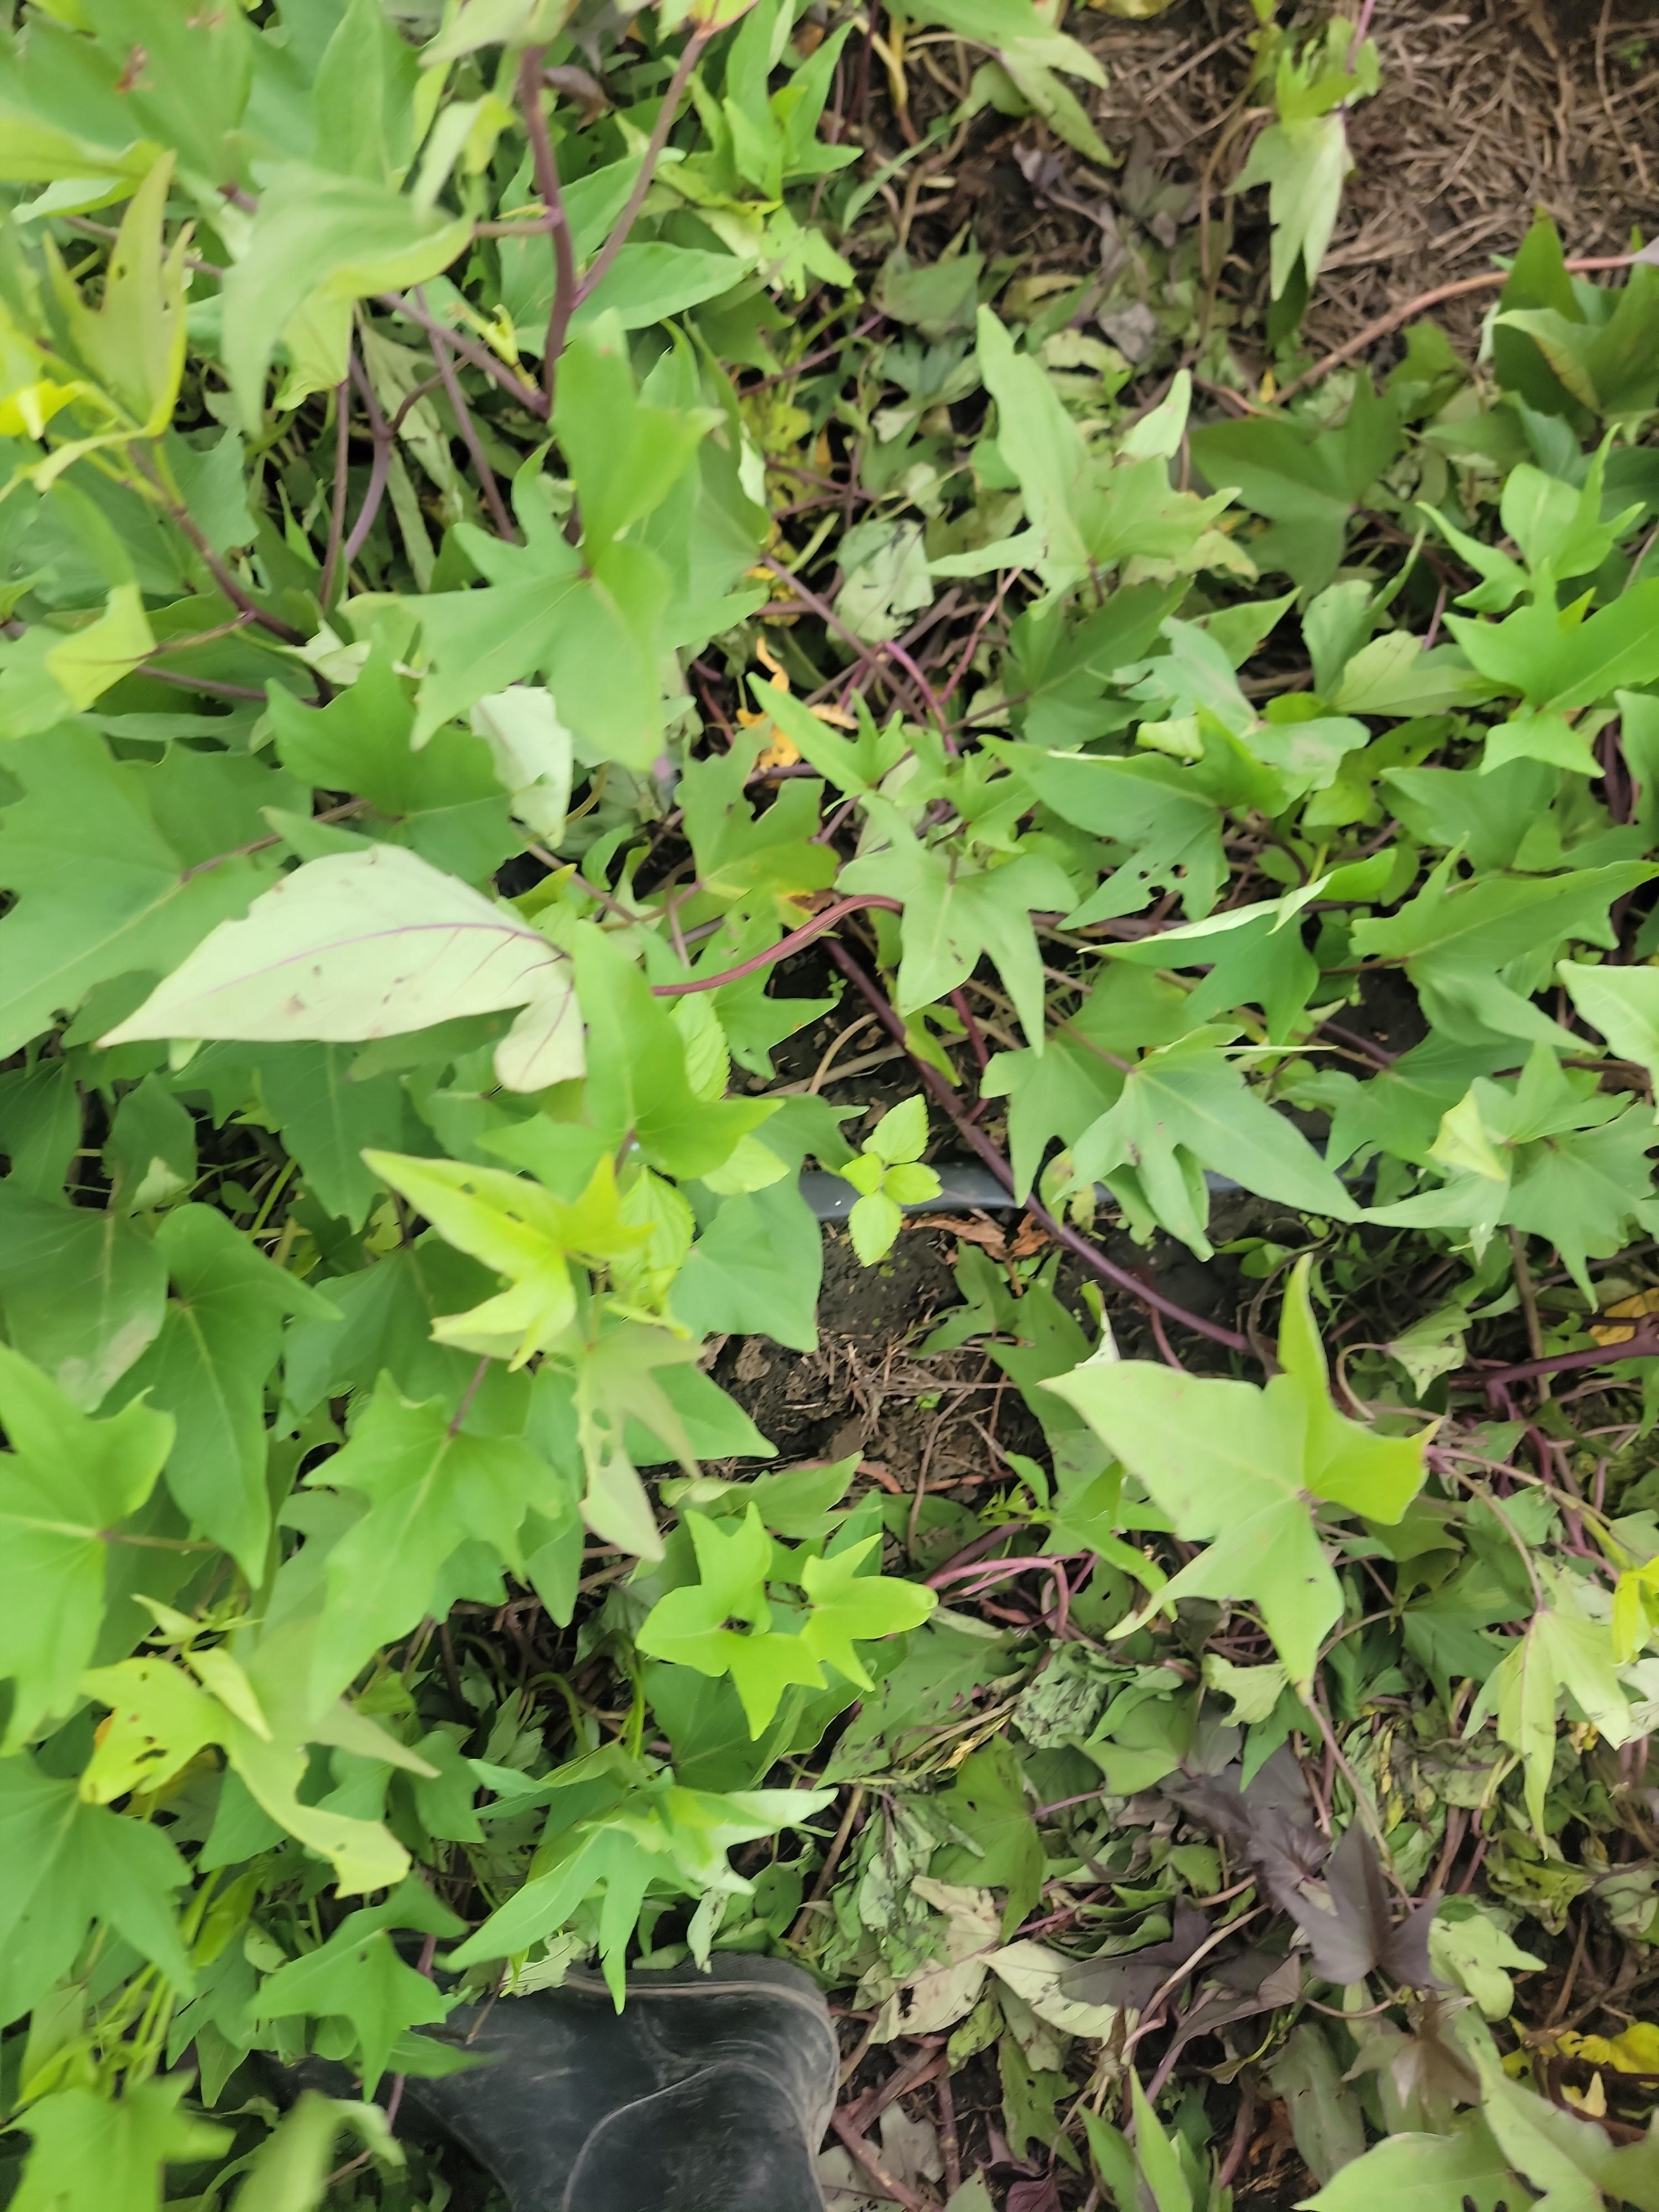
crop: sweet potato
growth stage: vegetative
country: Tanzania
